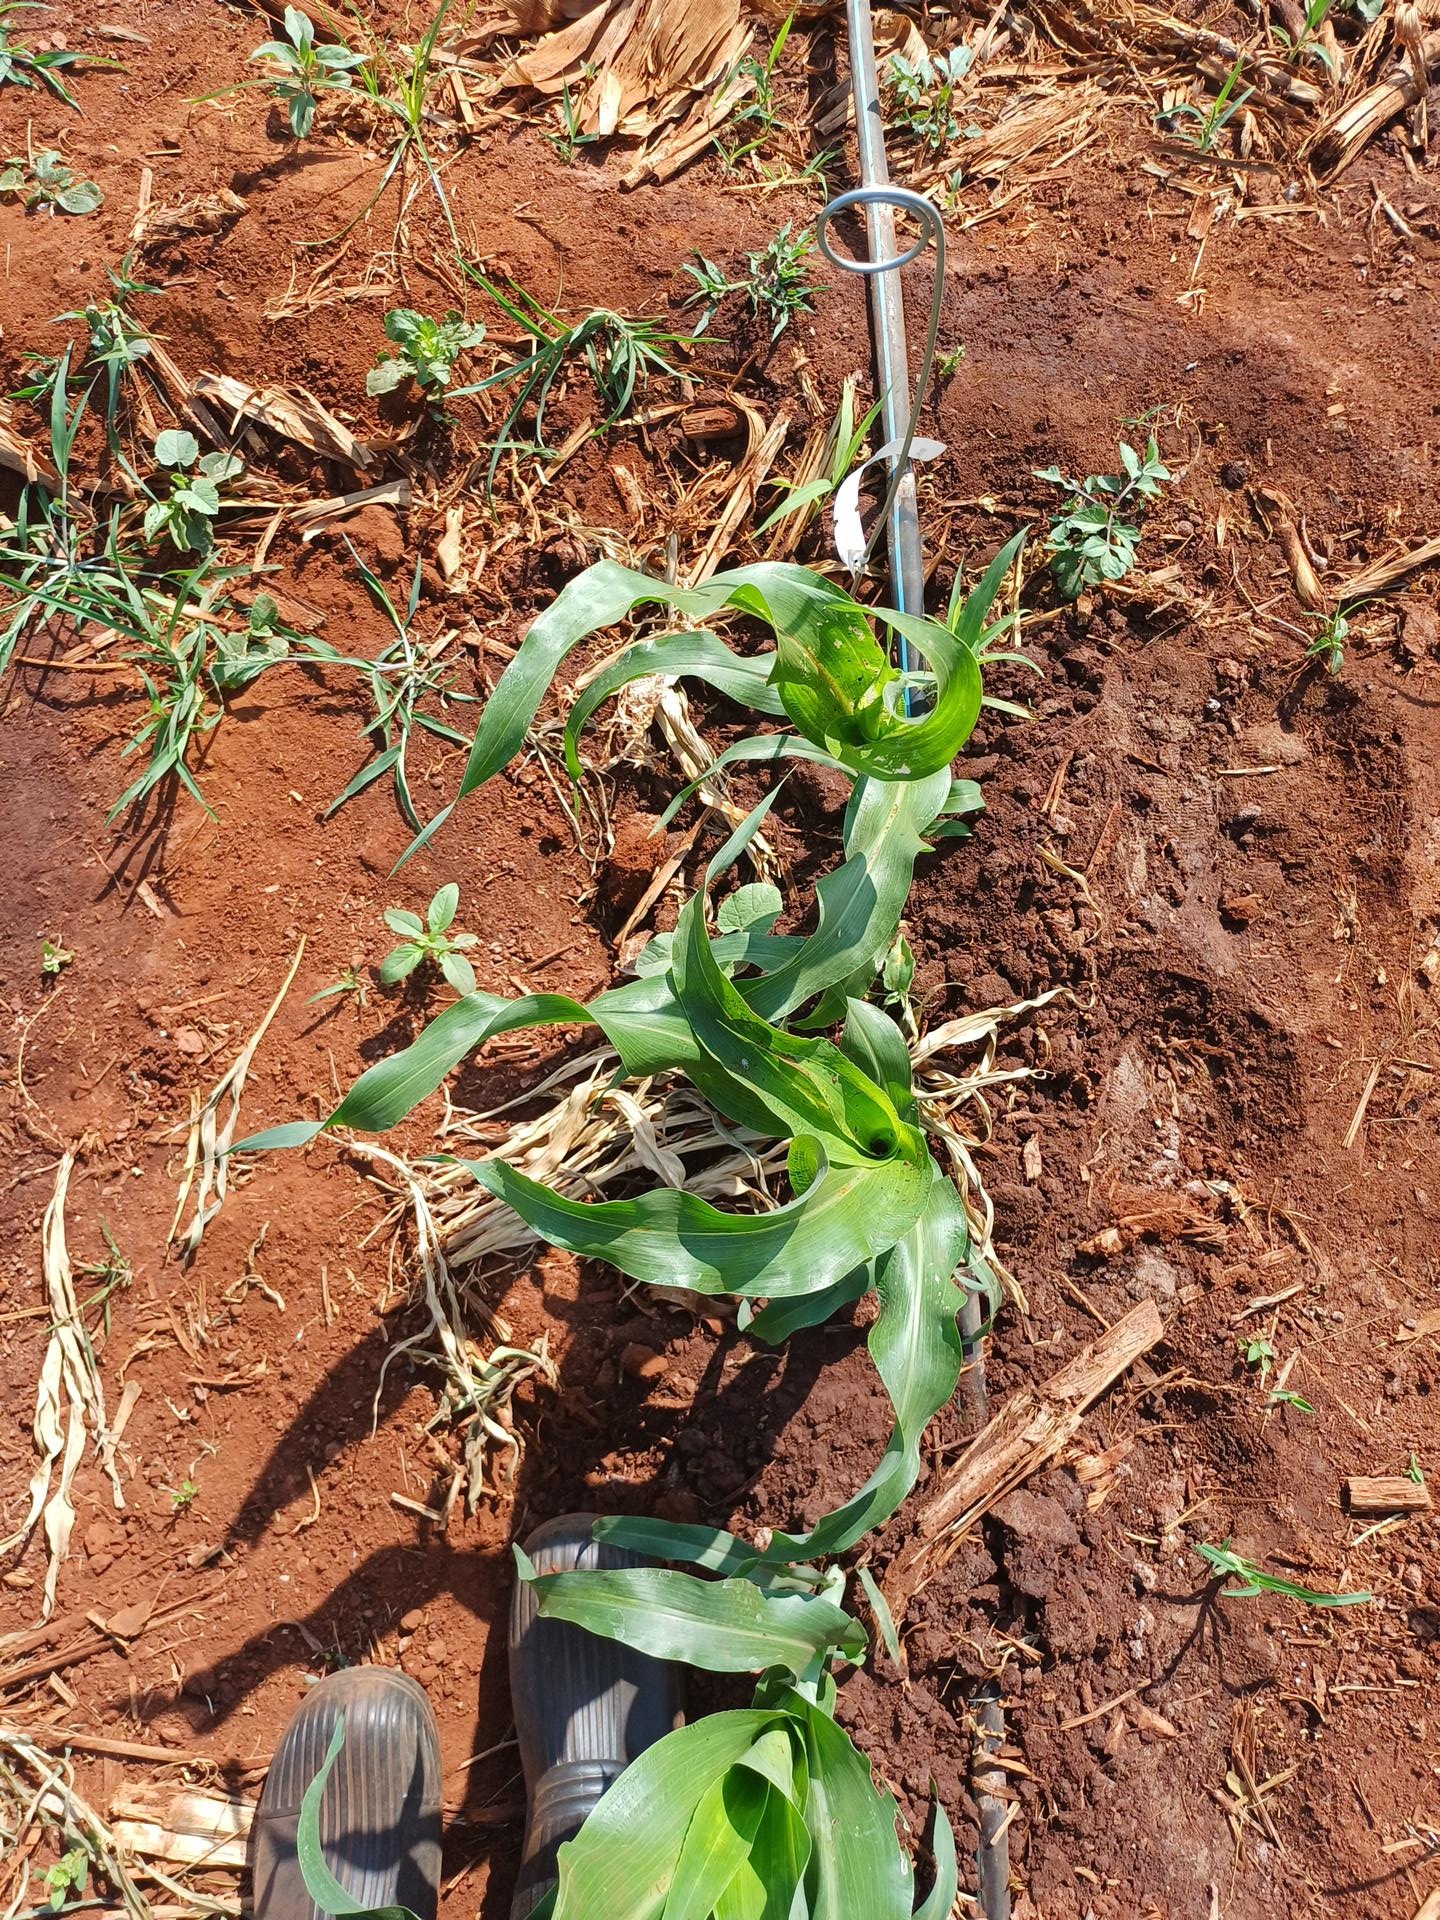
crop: sorghum
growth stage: vegetative
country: Kenya
